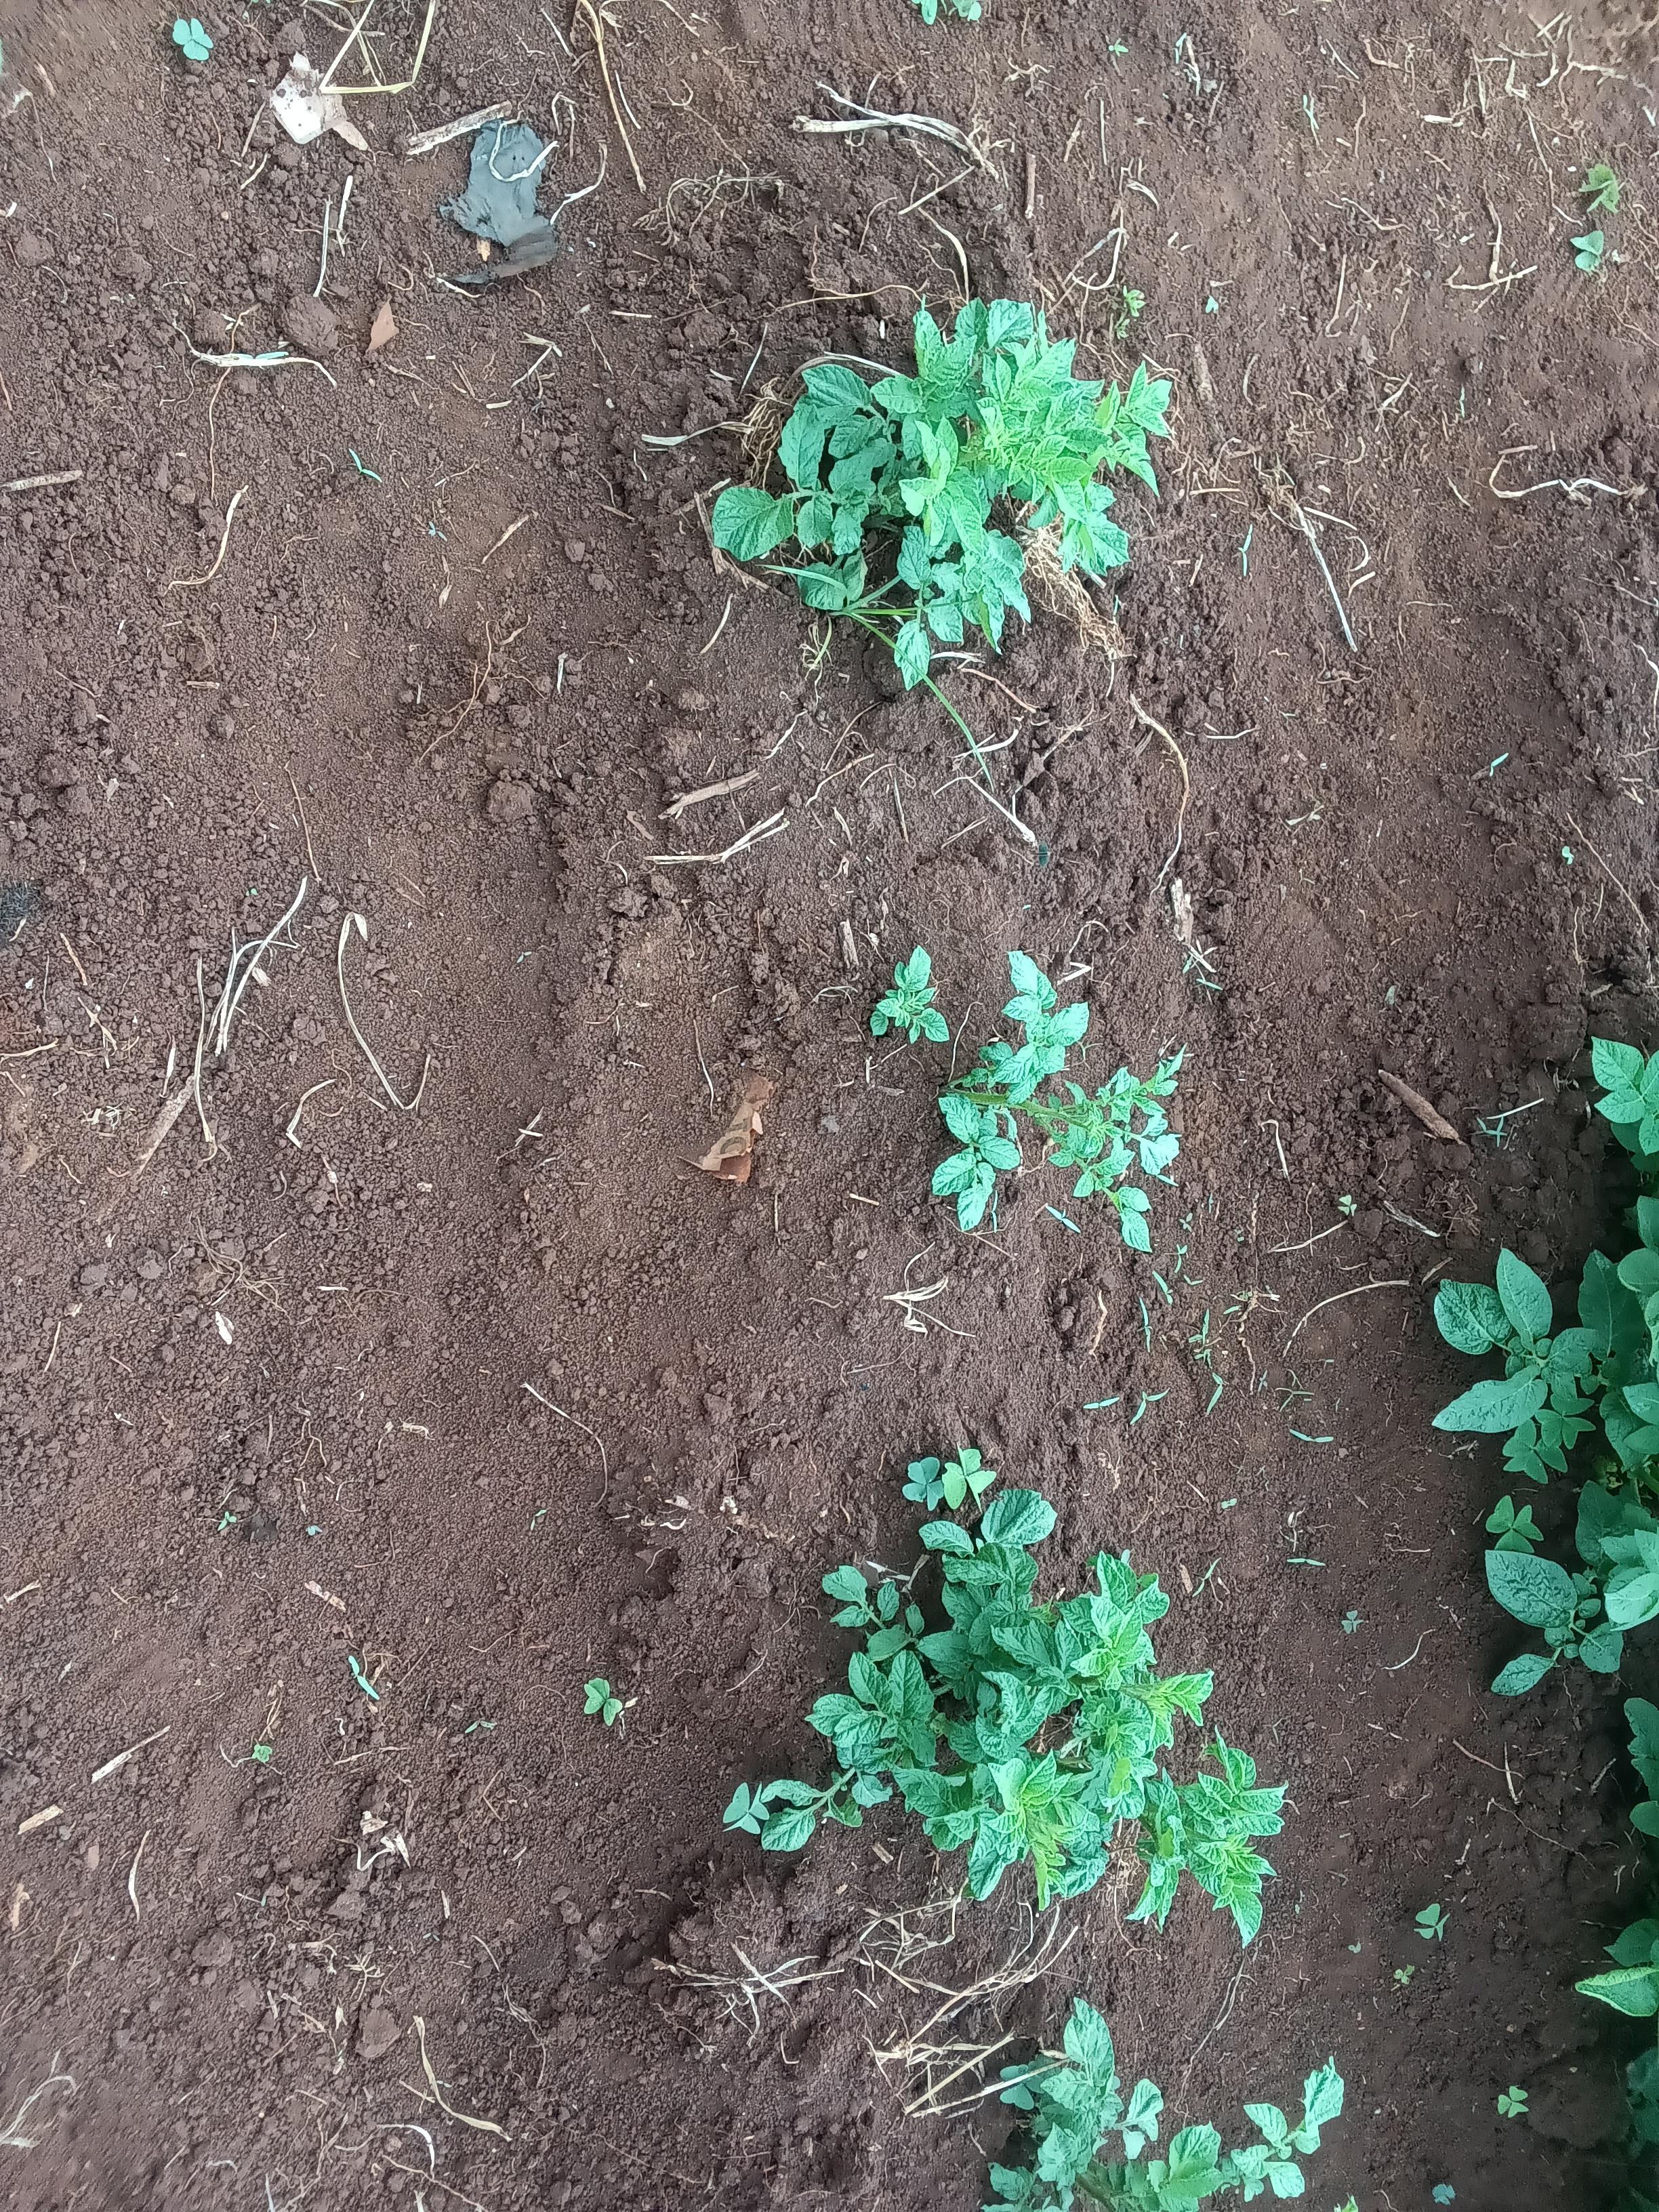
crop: potato
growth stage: vegetative
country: Kenya
